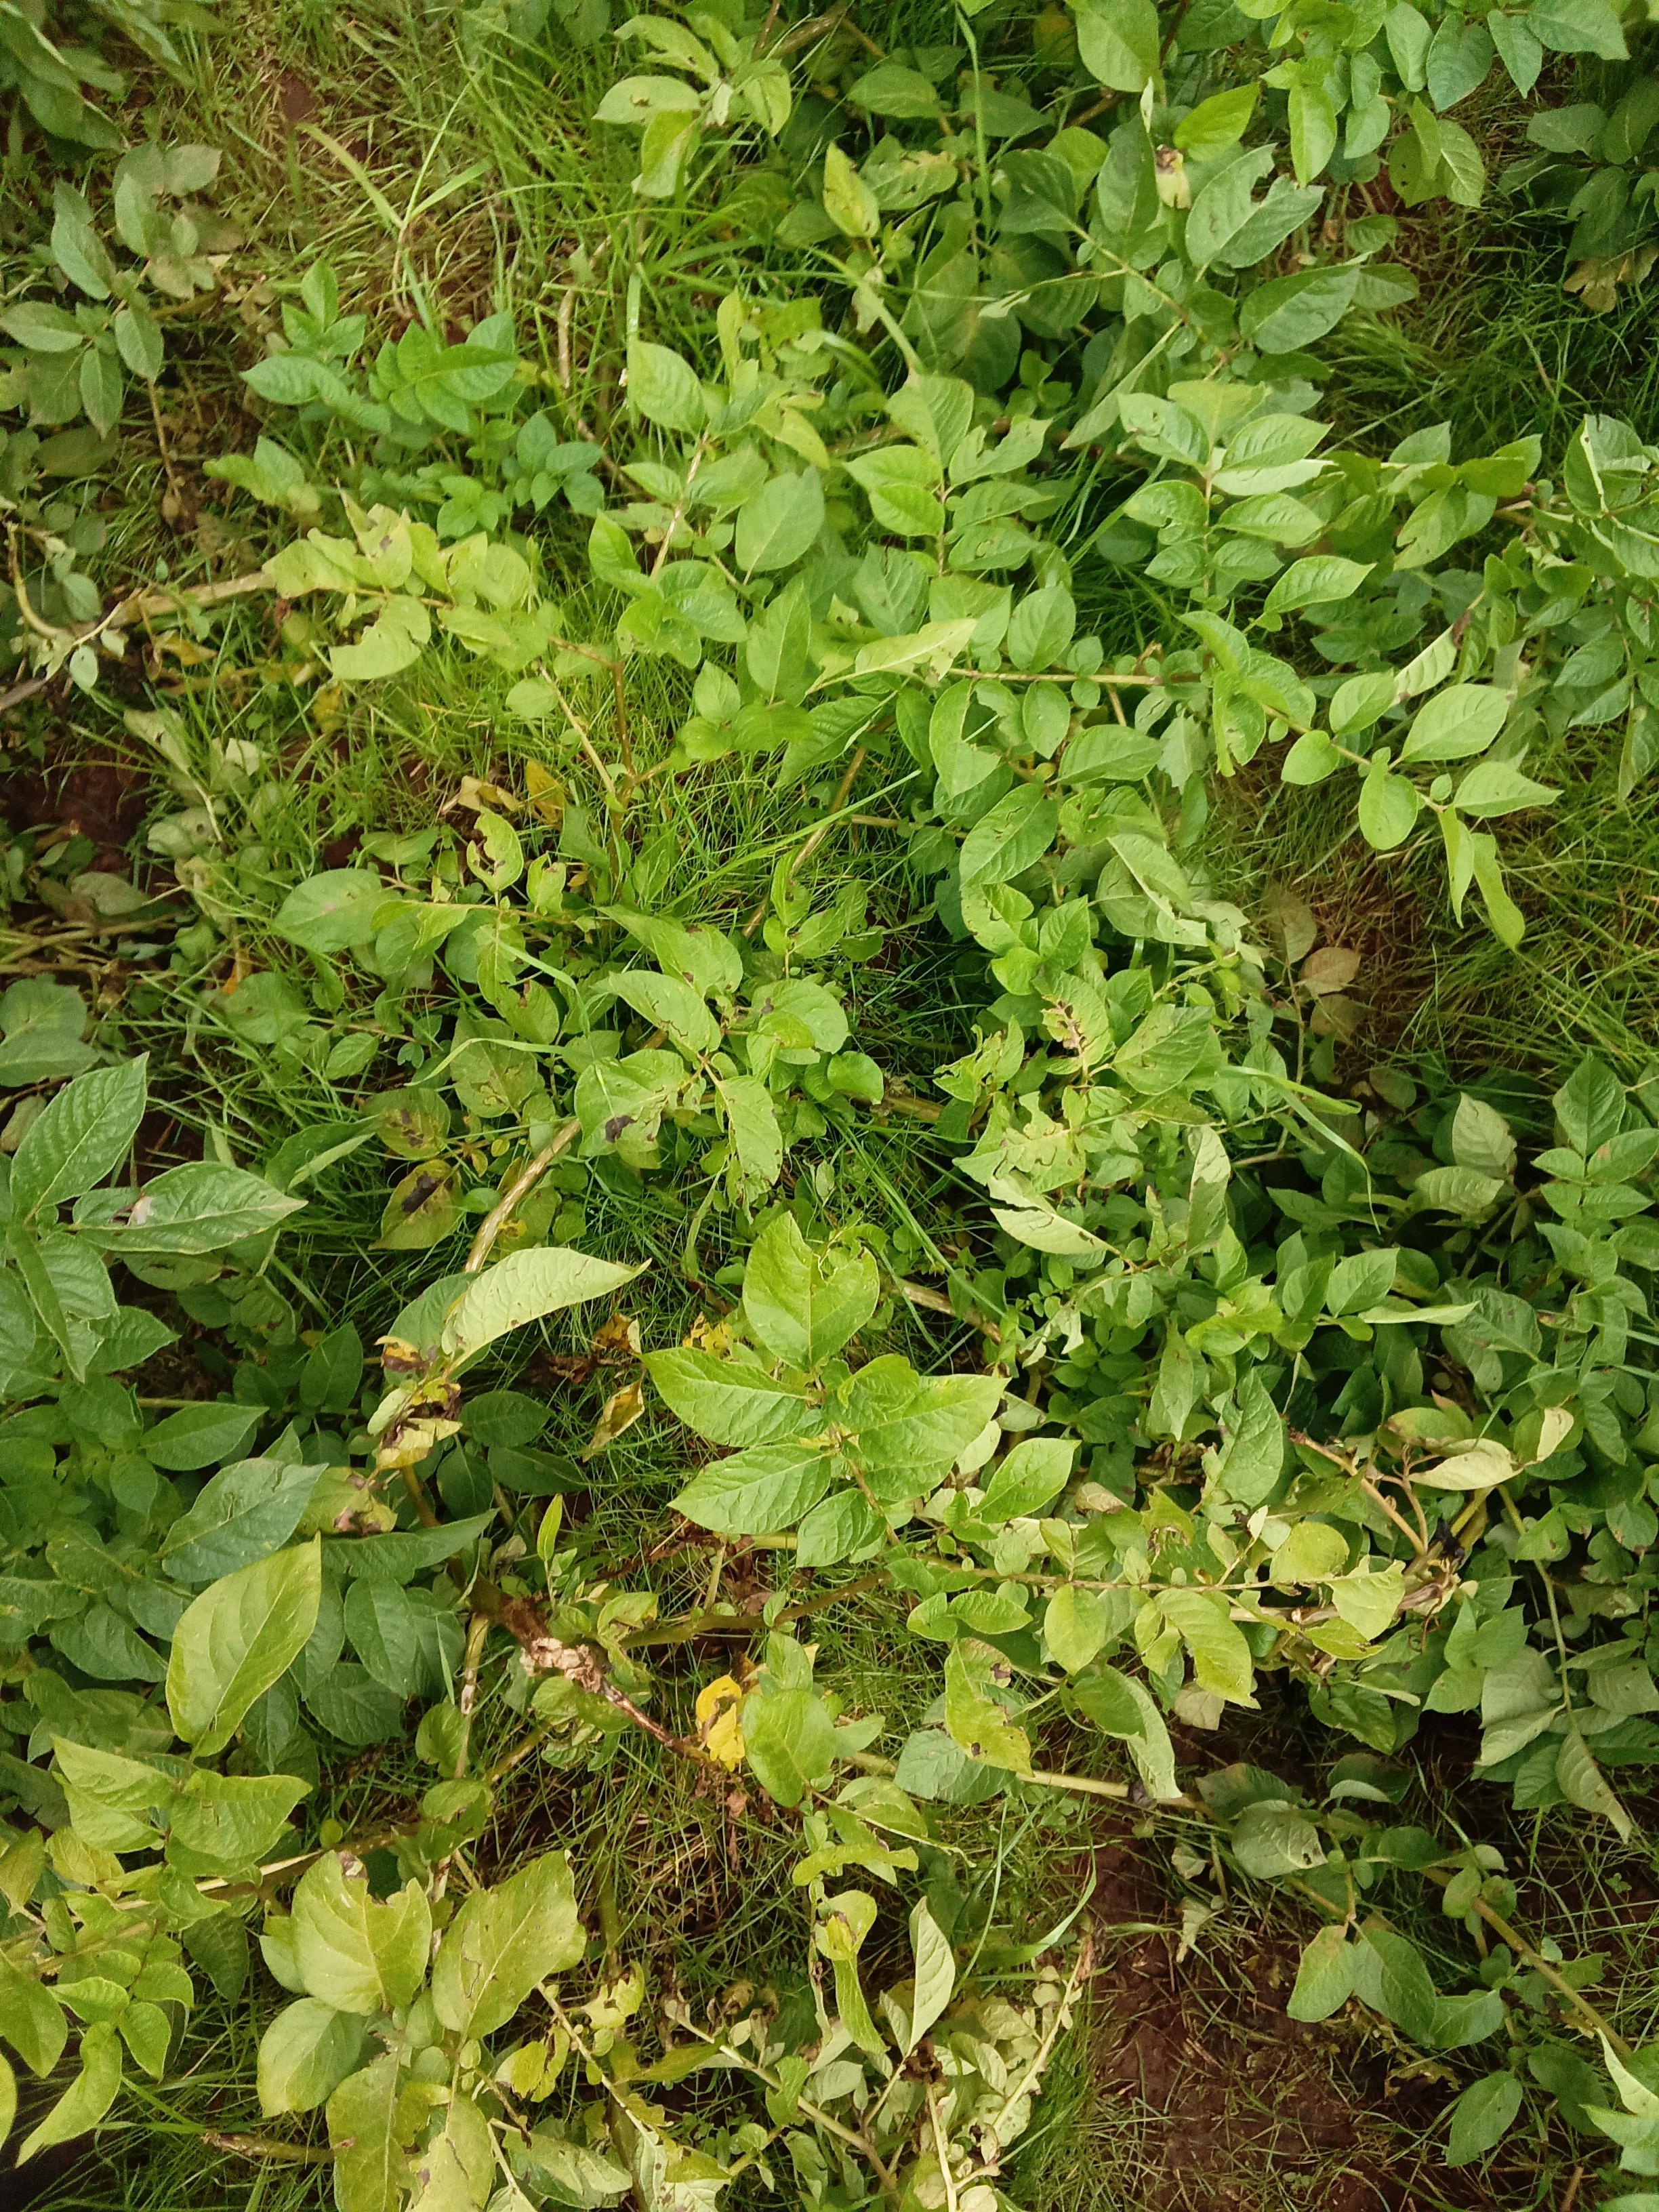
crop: potato
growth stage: harvest maturity
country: Kenya
